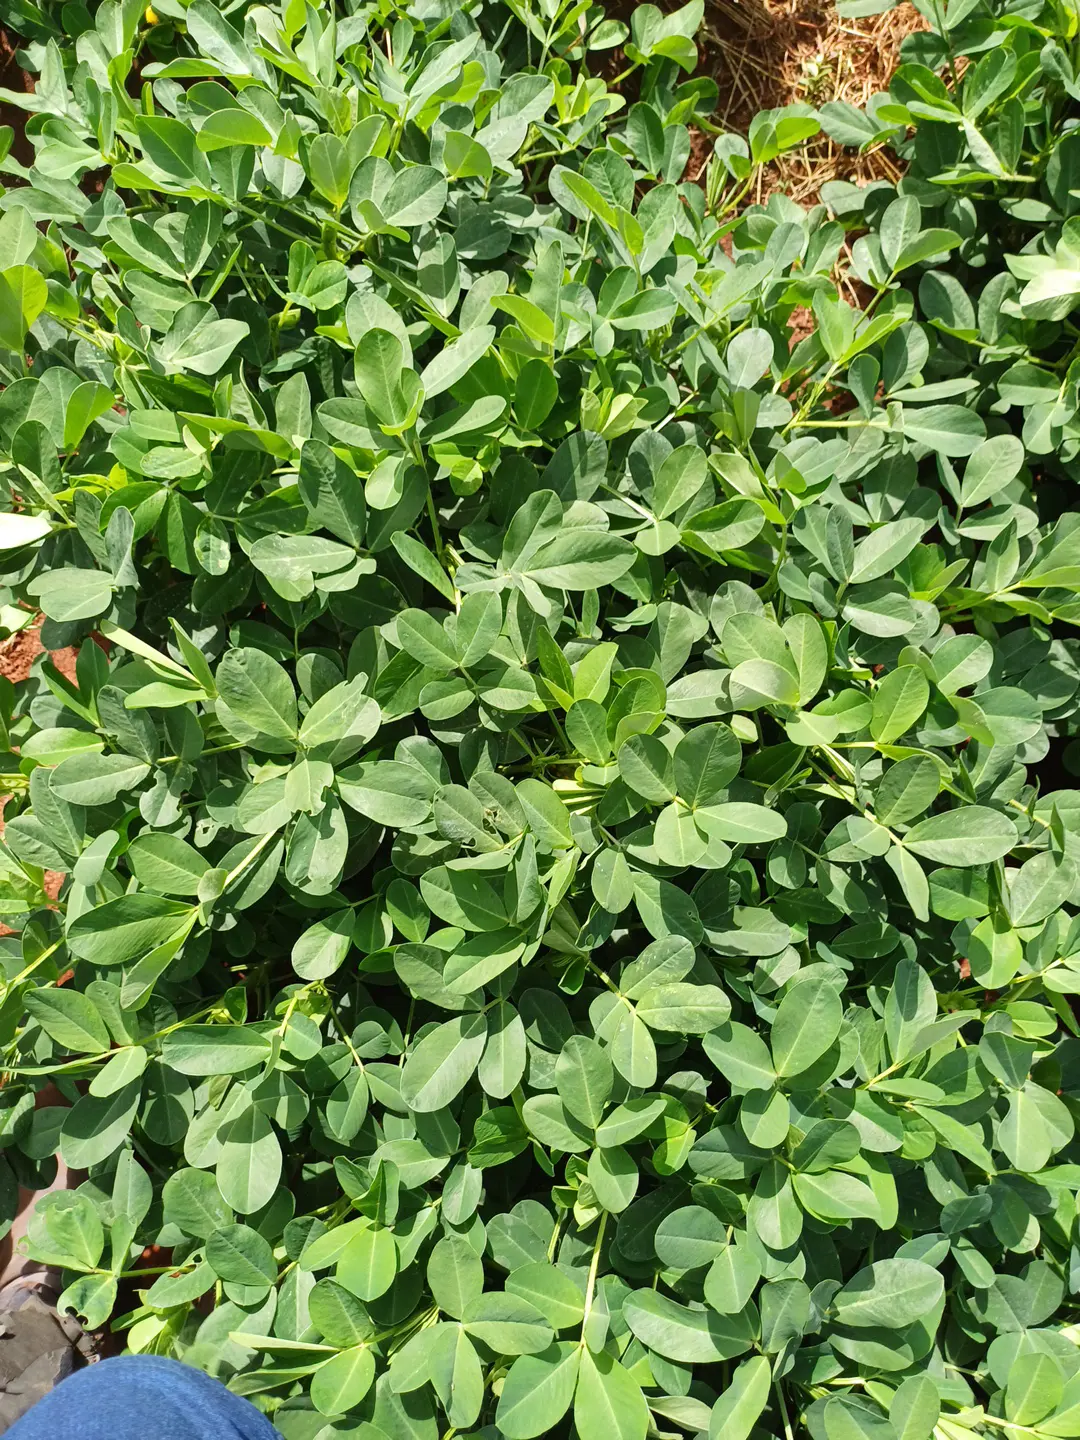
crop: groundnut
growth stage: pegging
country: Kenya
